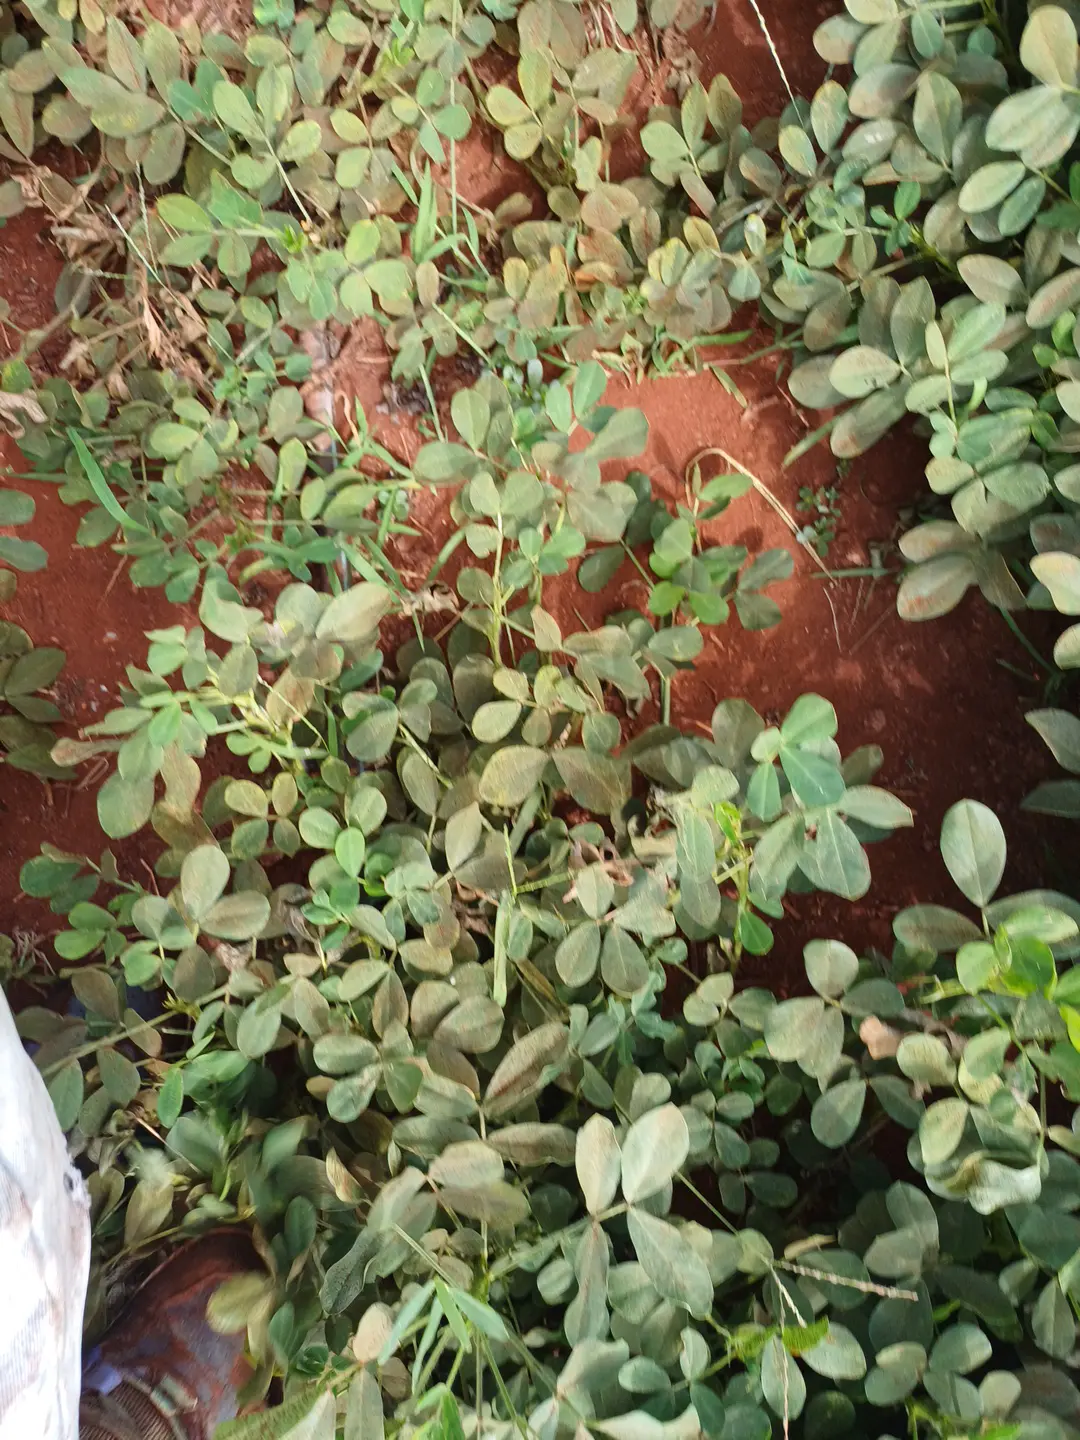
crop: groundnut
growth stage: pegging
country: Kenya
